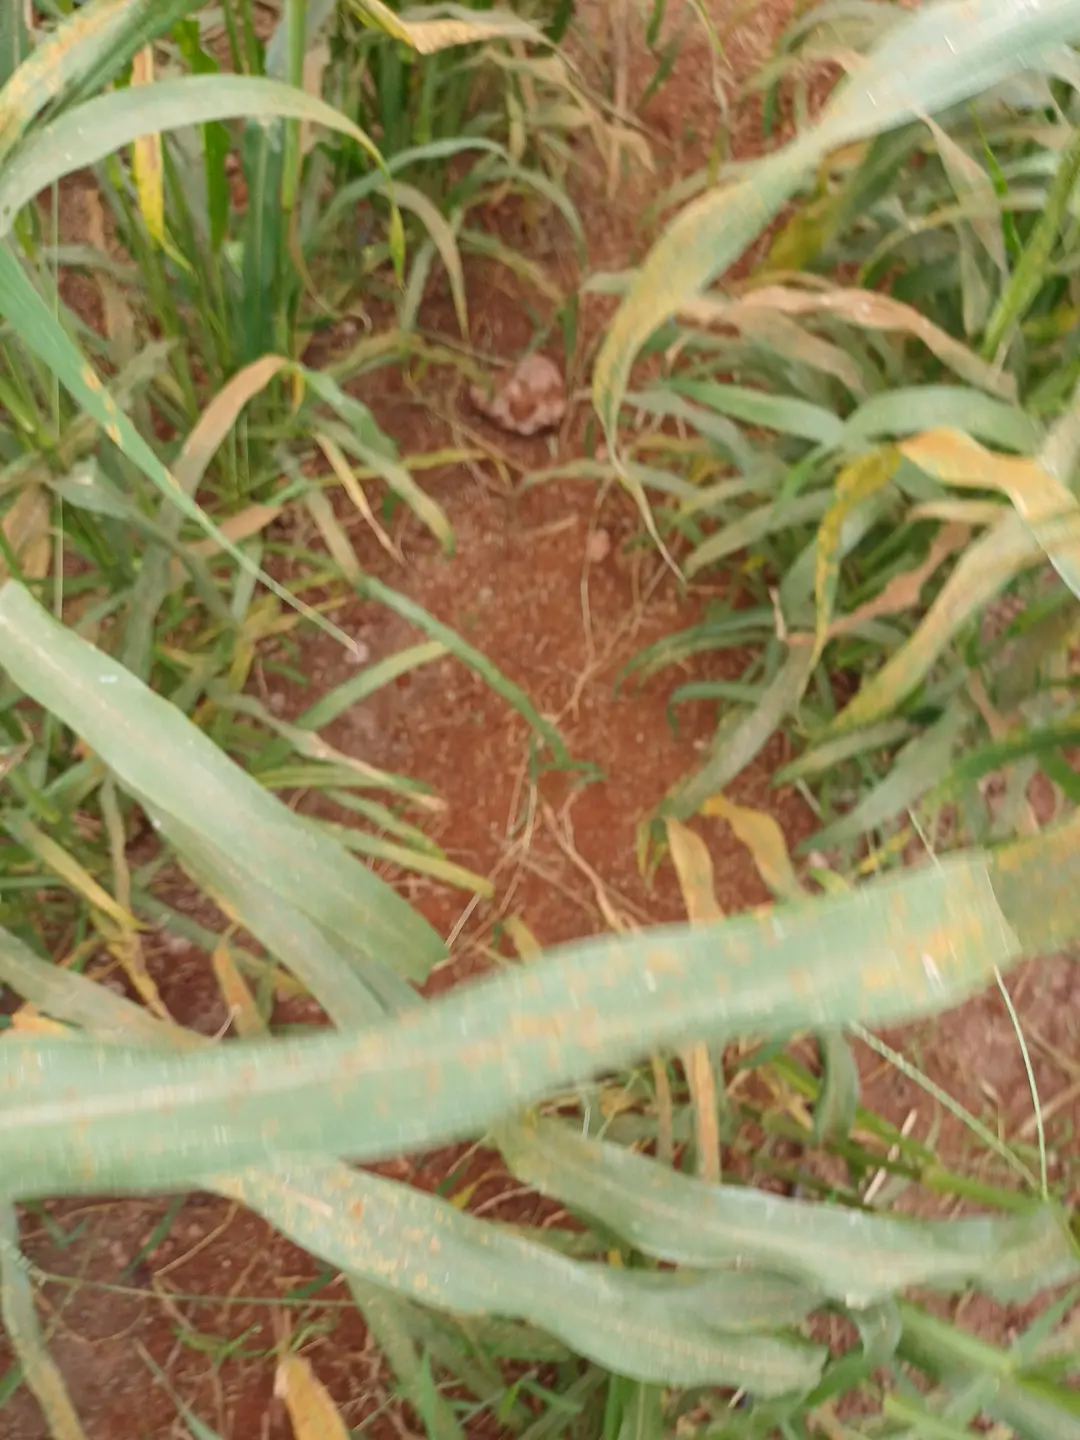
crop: pearl millet
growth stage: filling grain
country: Kenya
